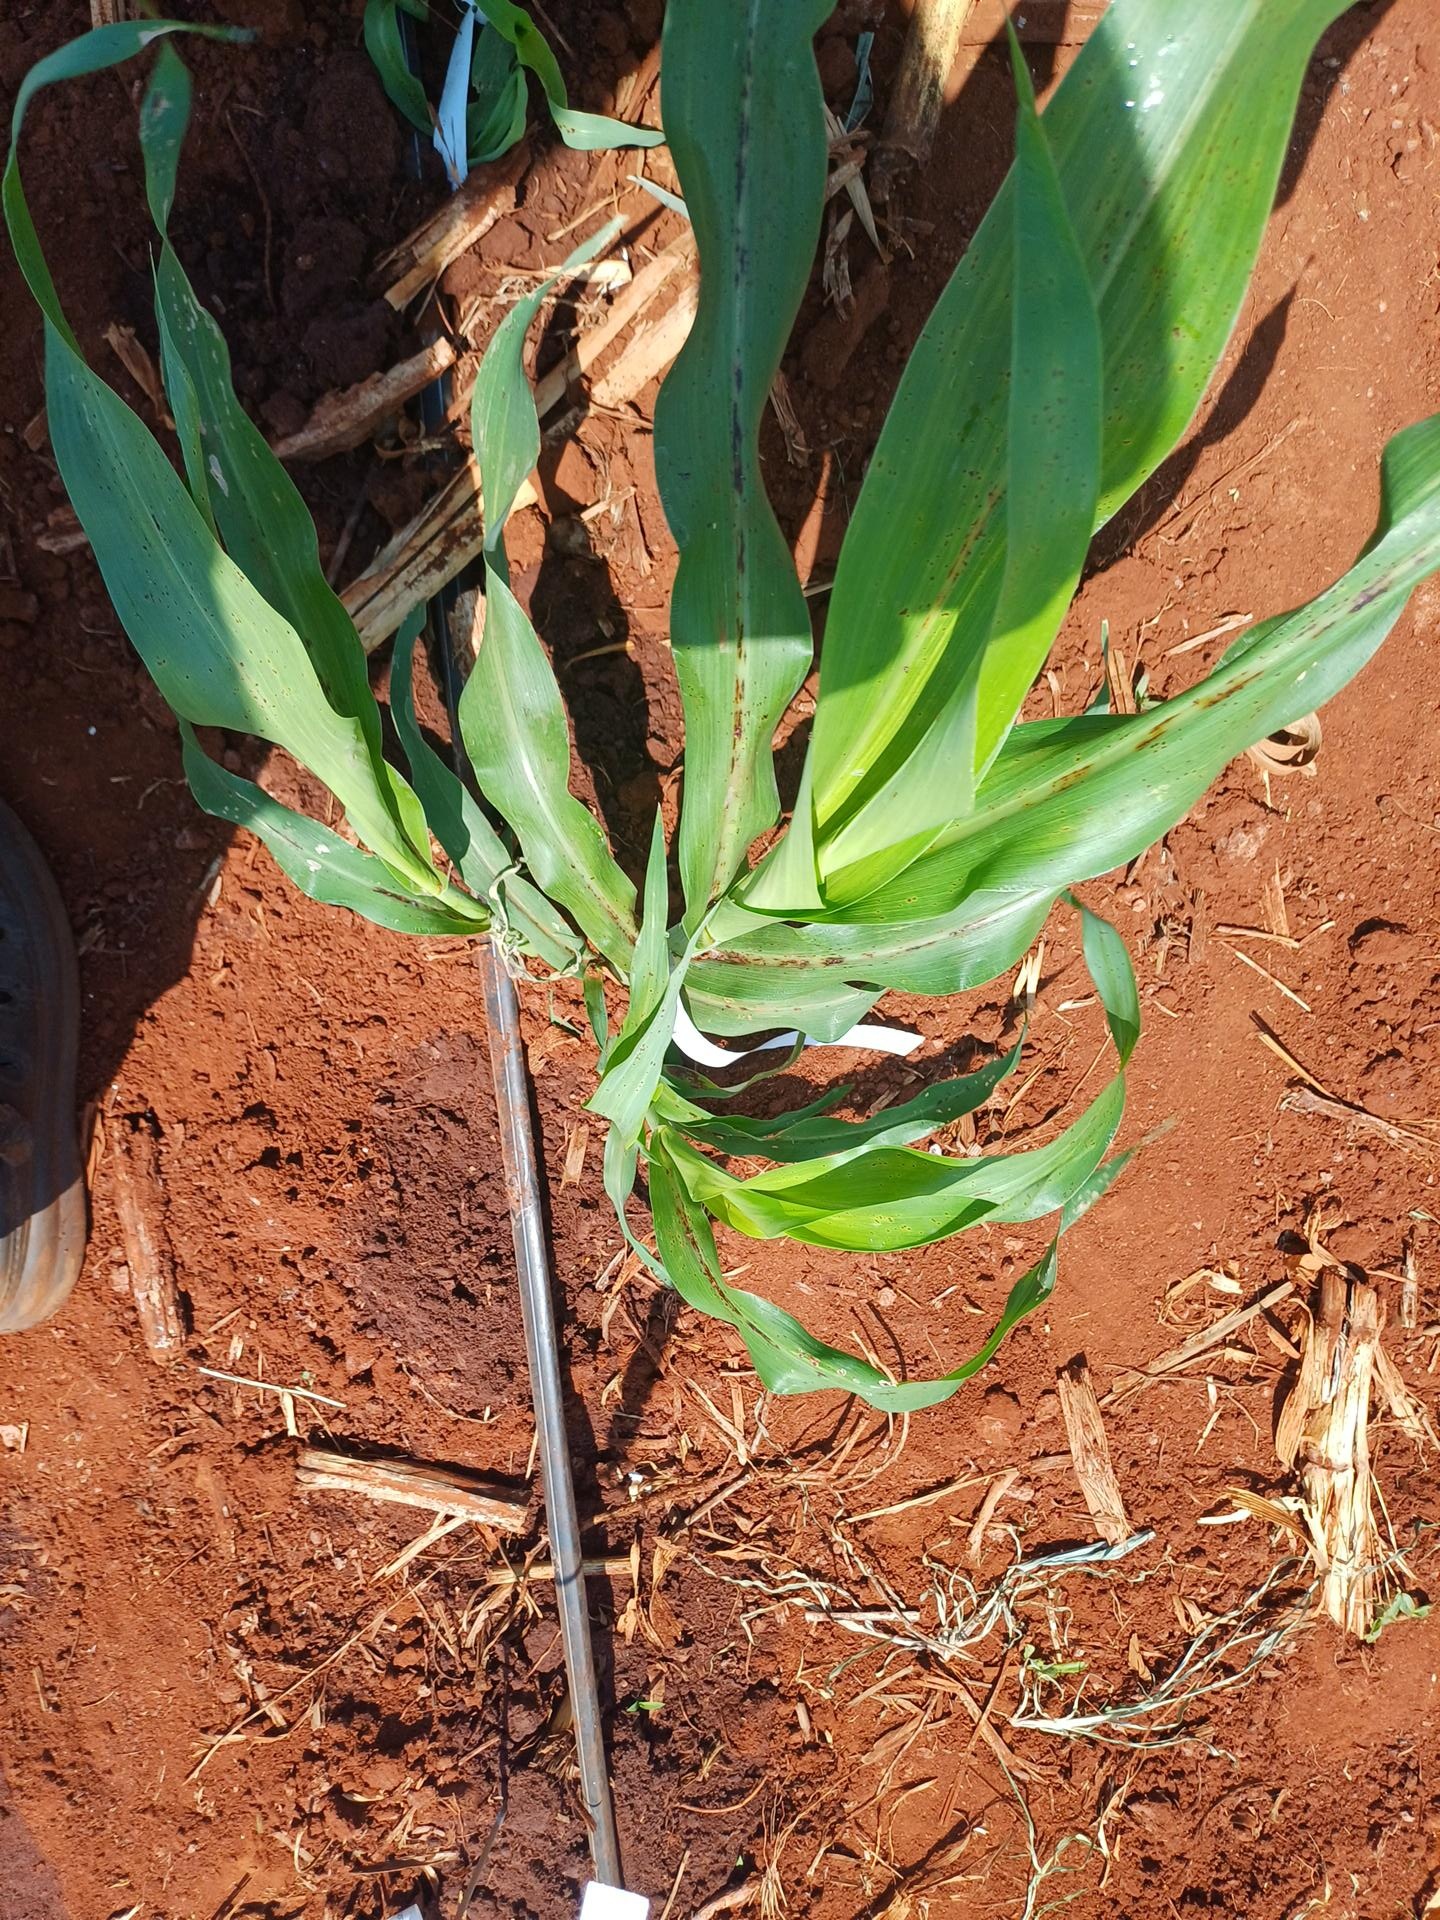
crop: sorghum
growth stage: vegetative
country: Kenya
